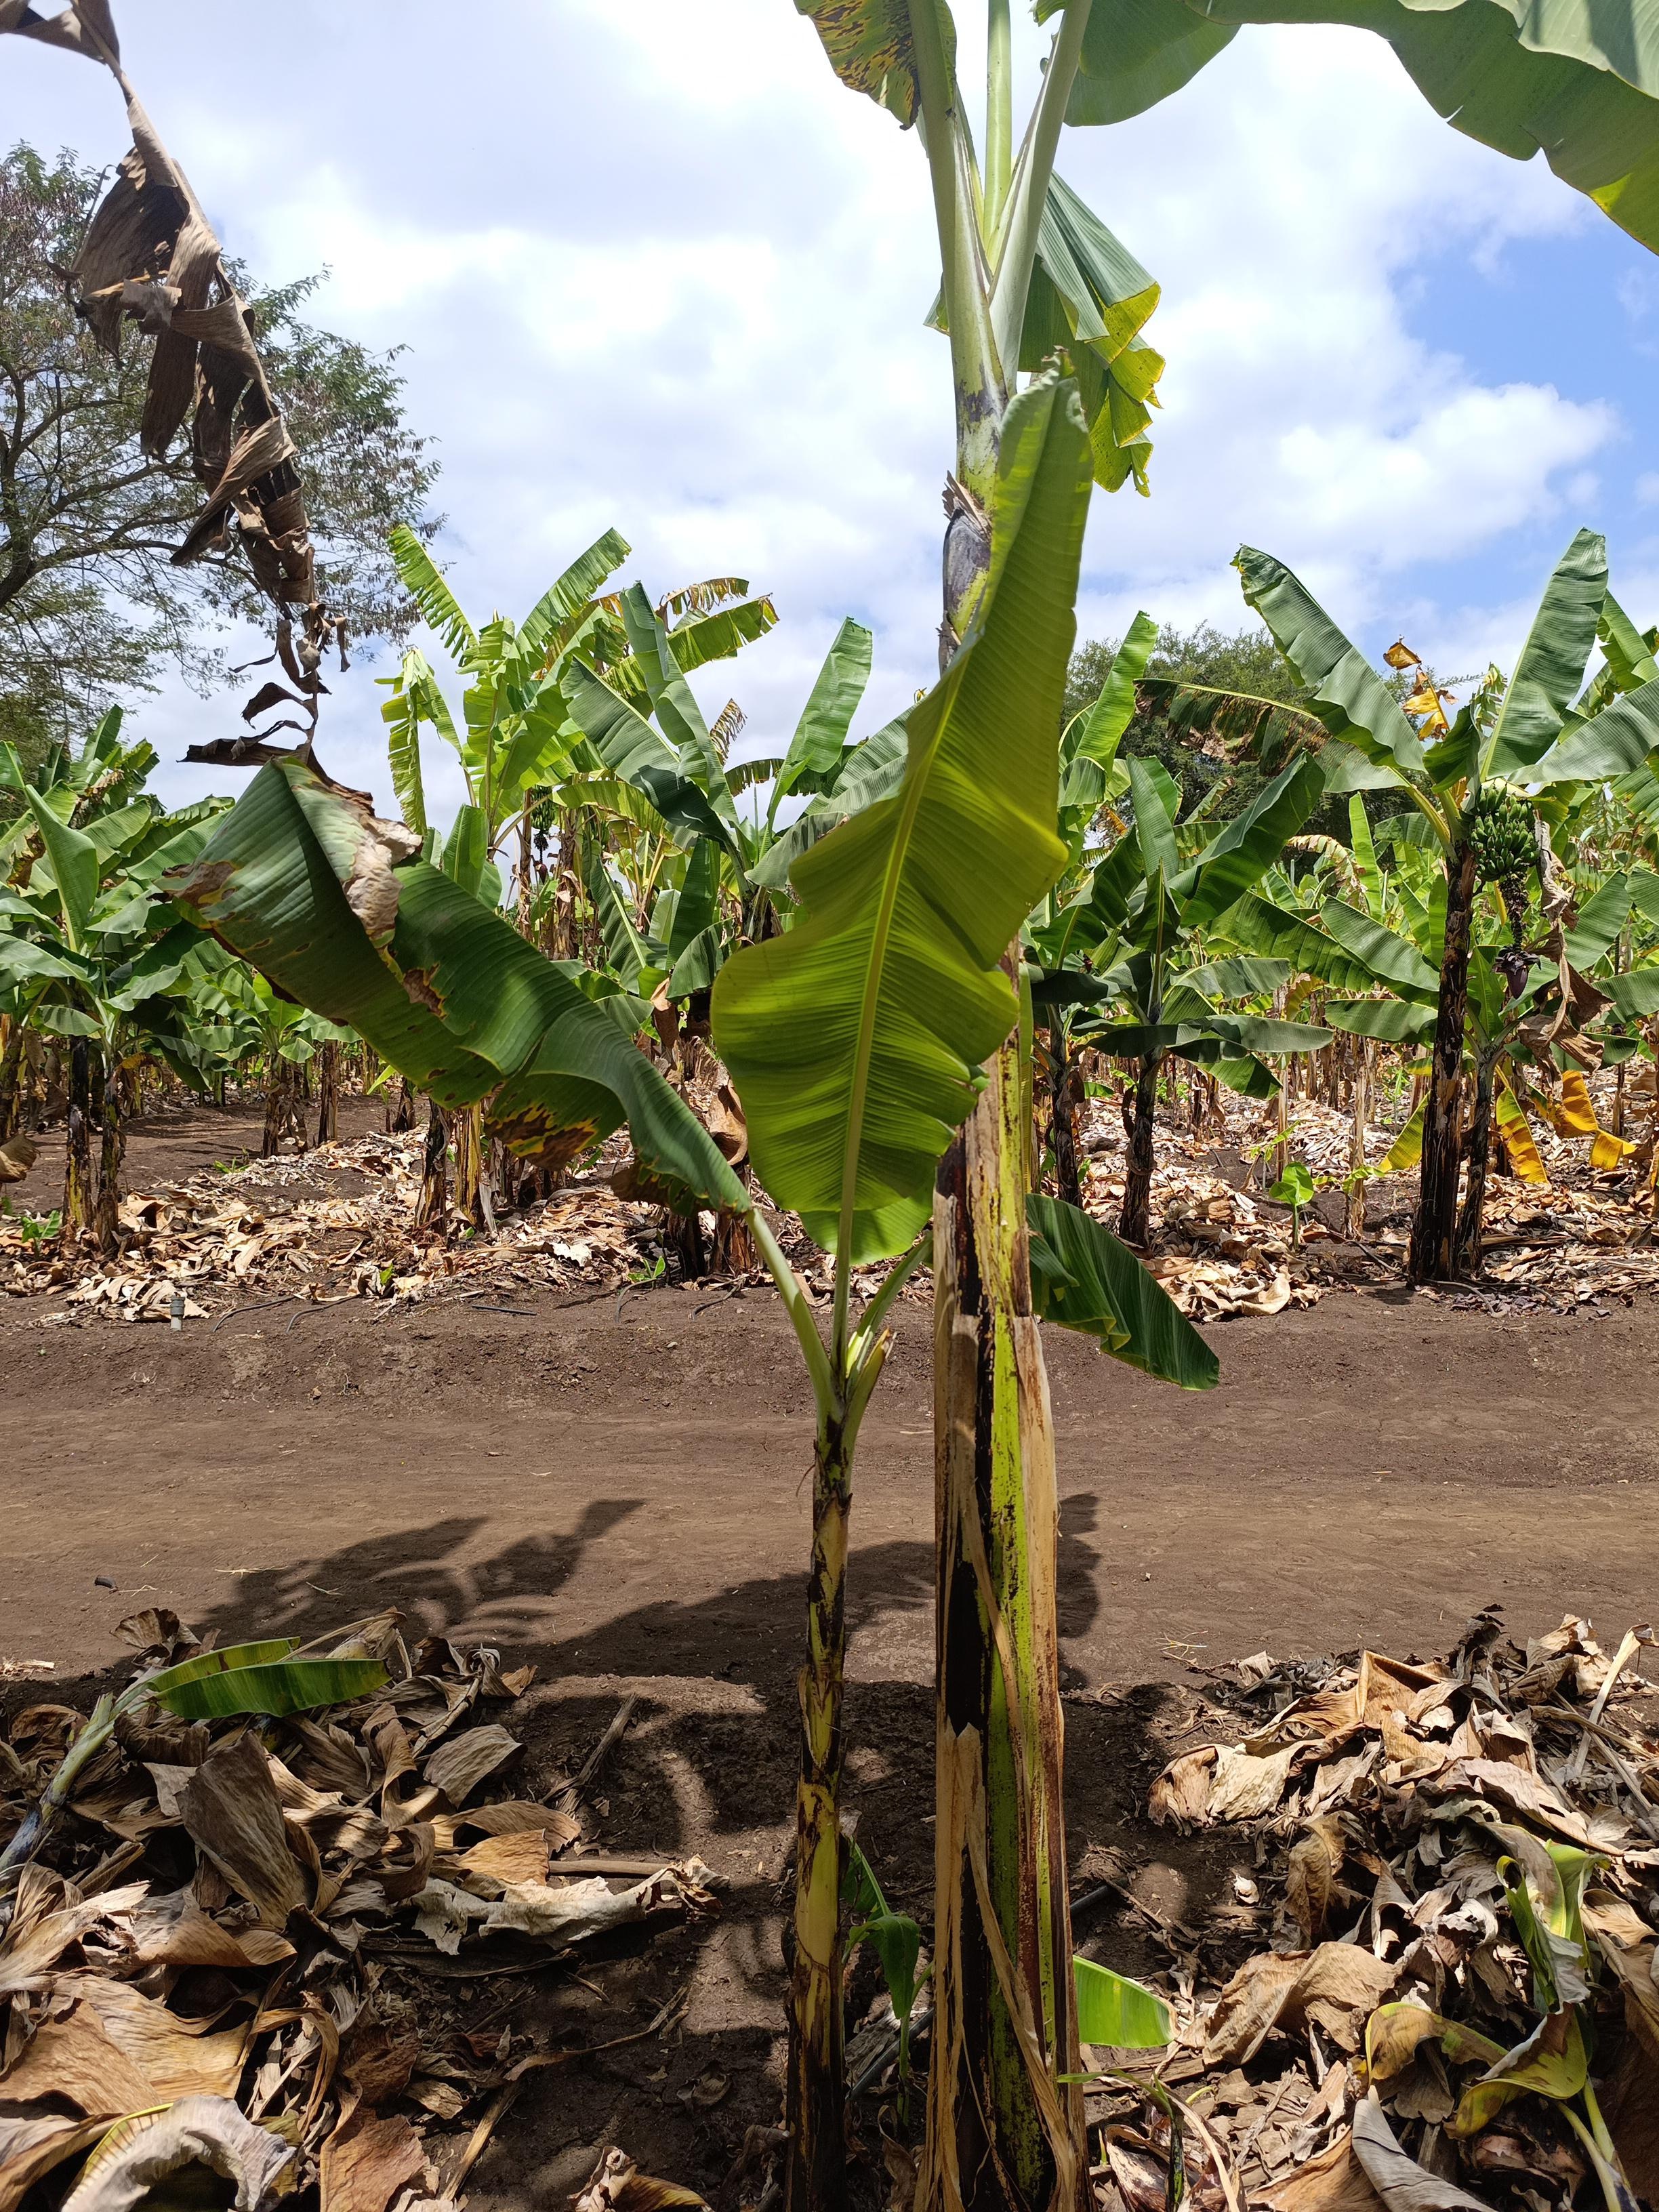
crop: banana
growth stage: vegetative
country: Tanzania
